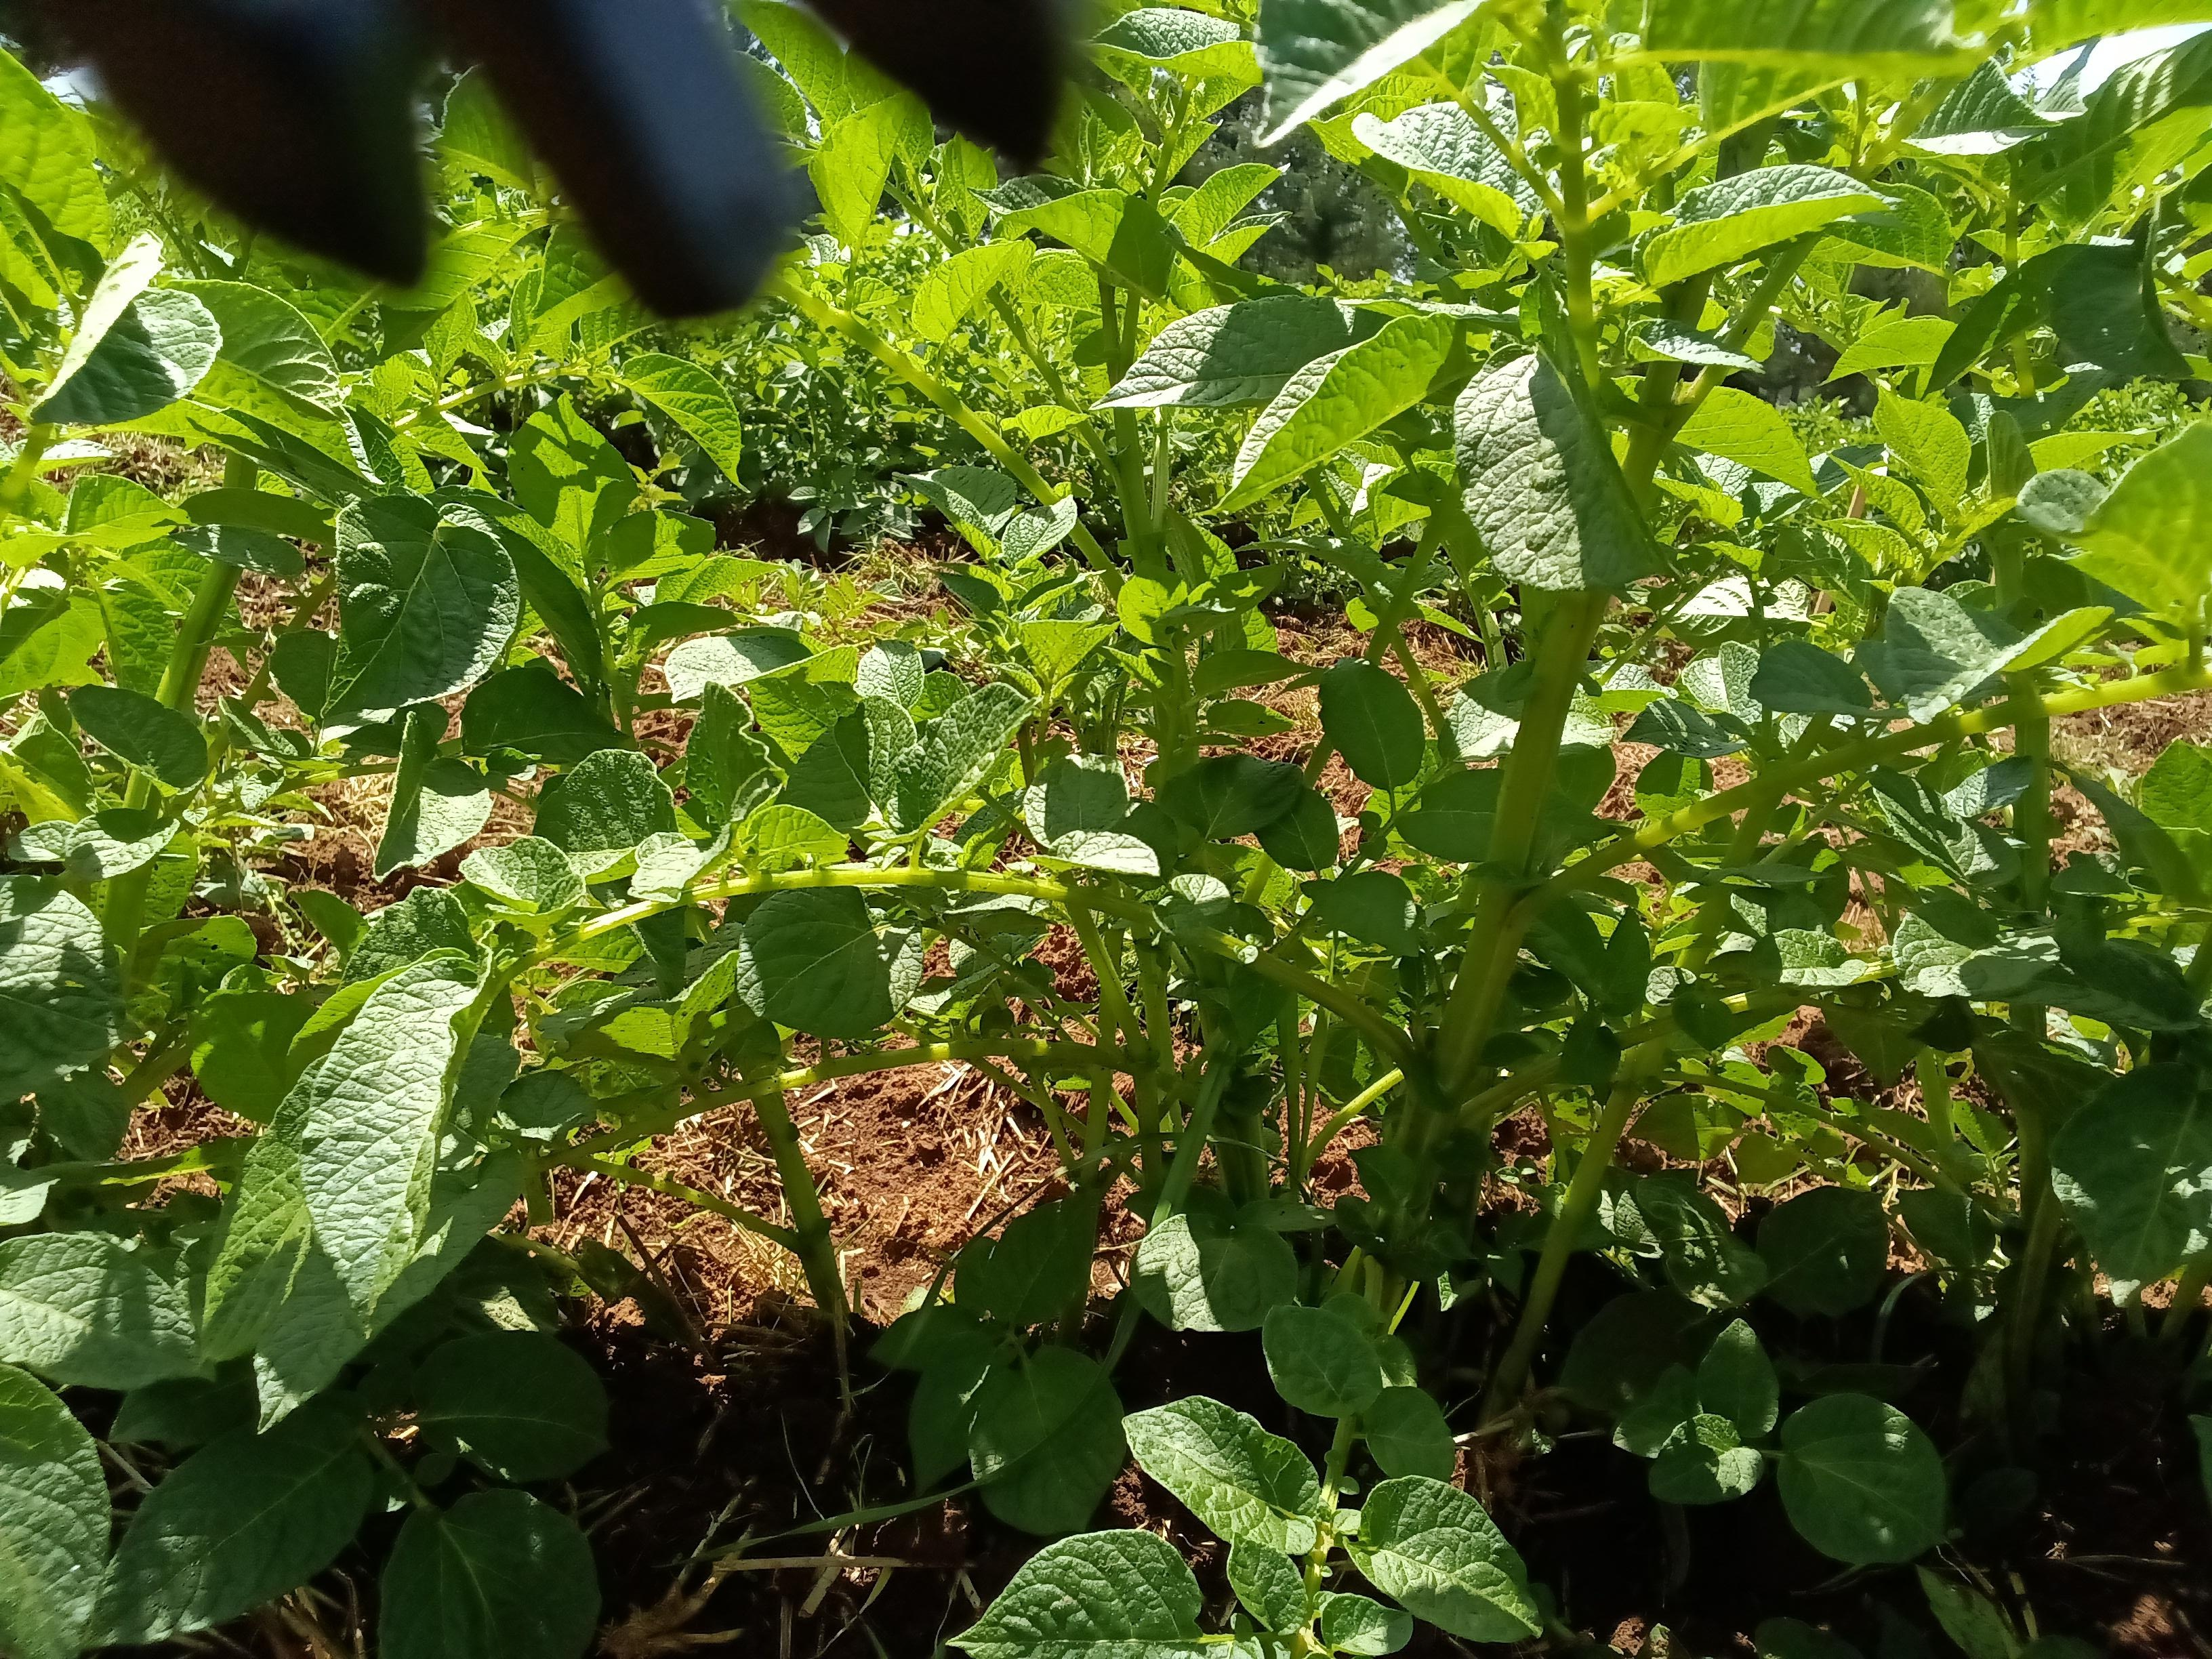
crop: potato
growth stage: vegetative
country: Kenya
